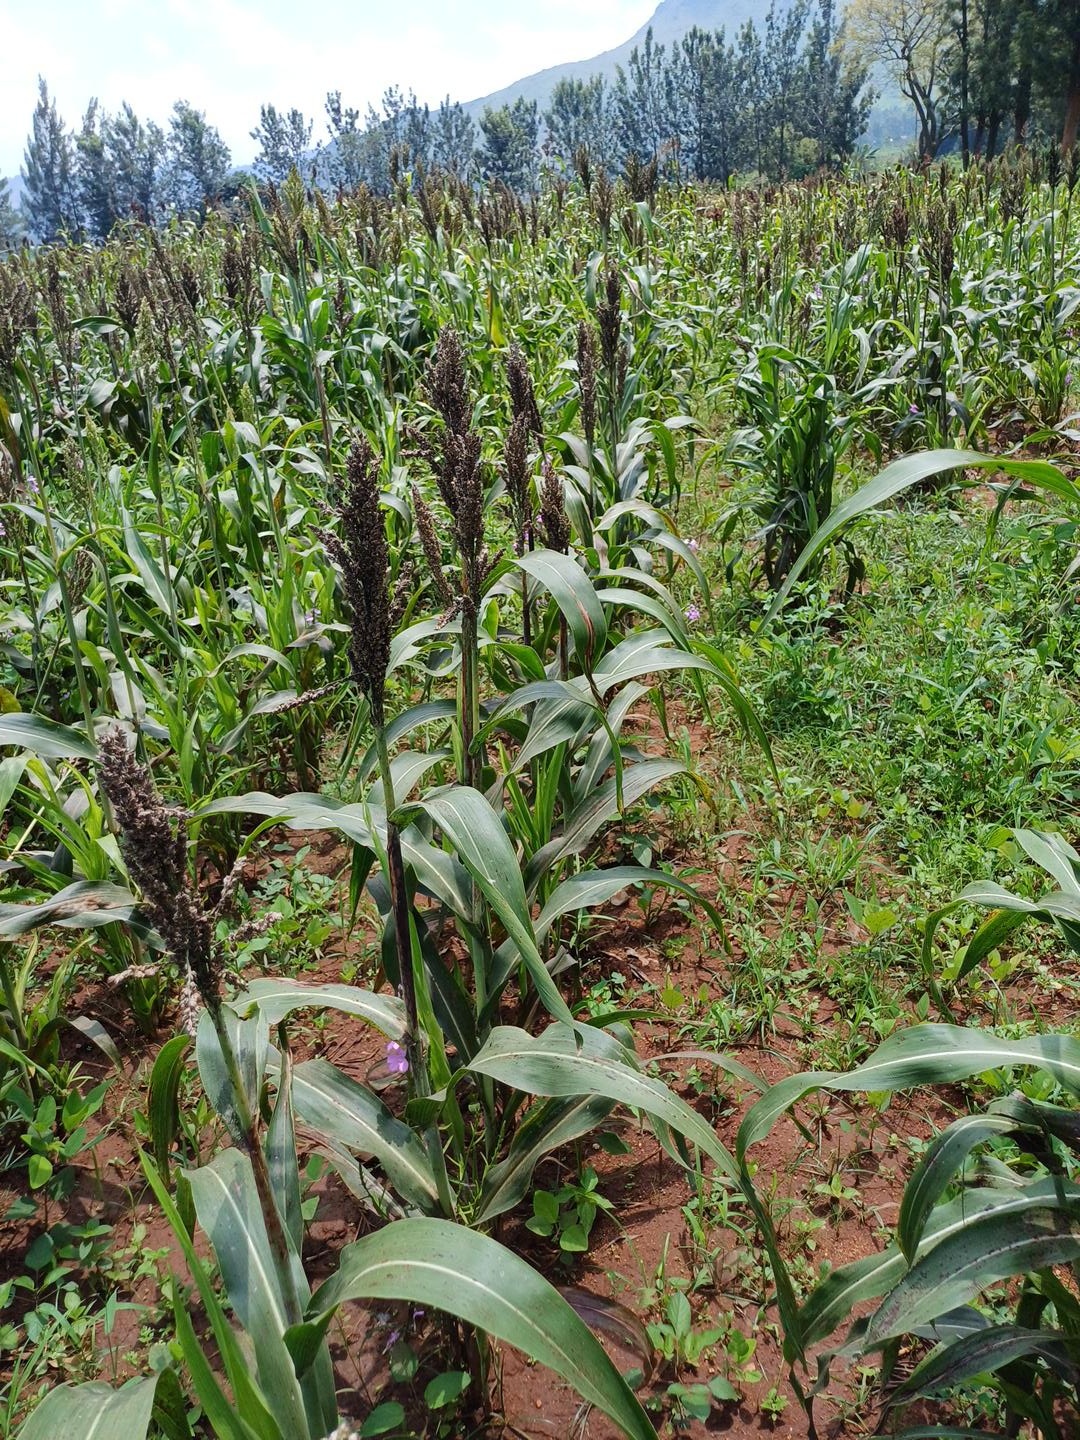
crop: sorghum
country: Kenya
